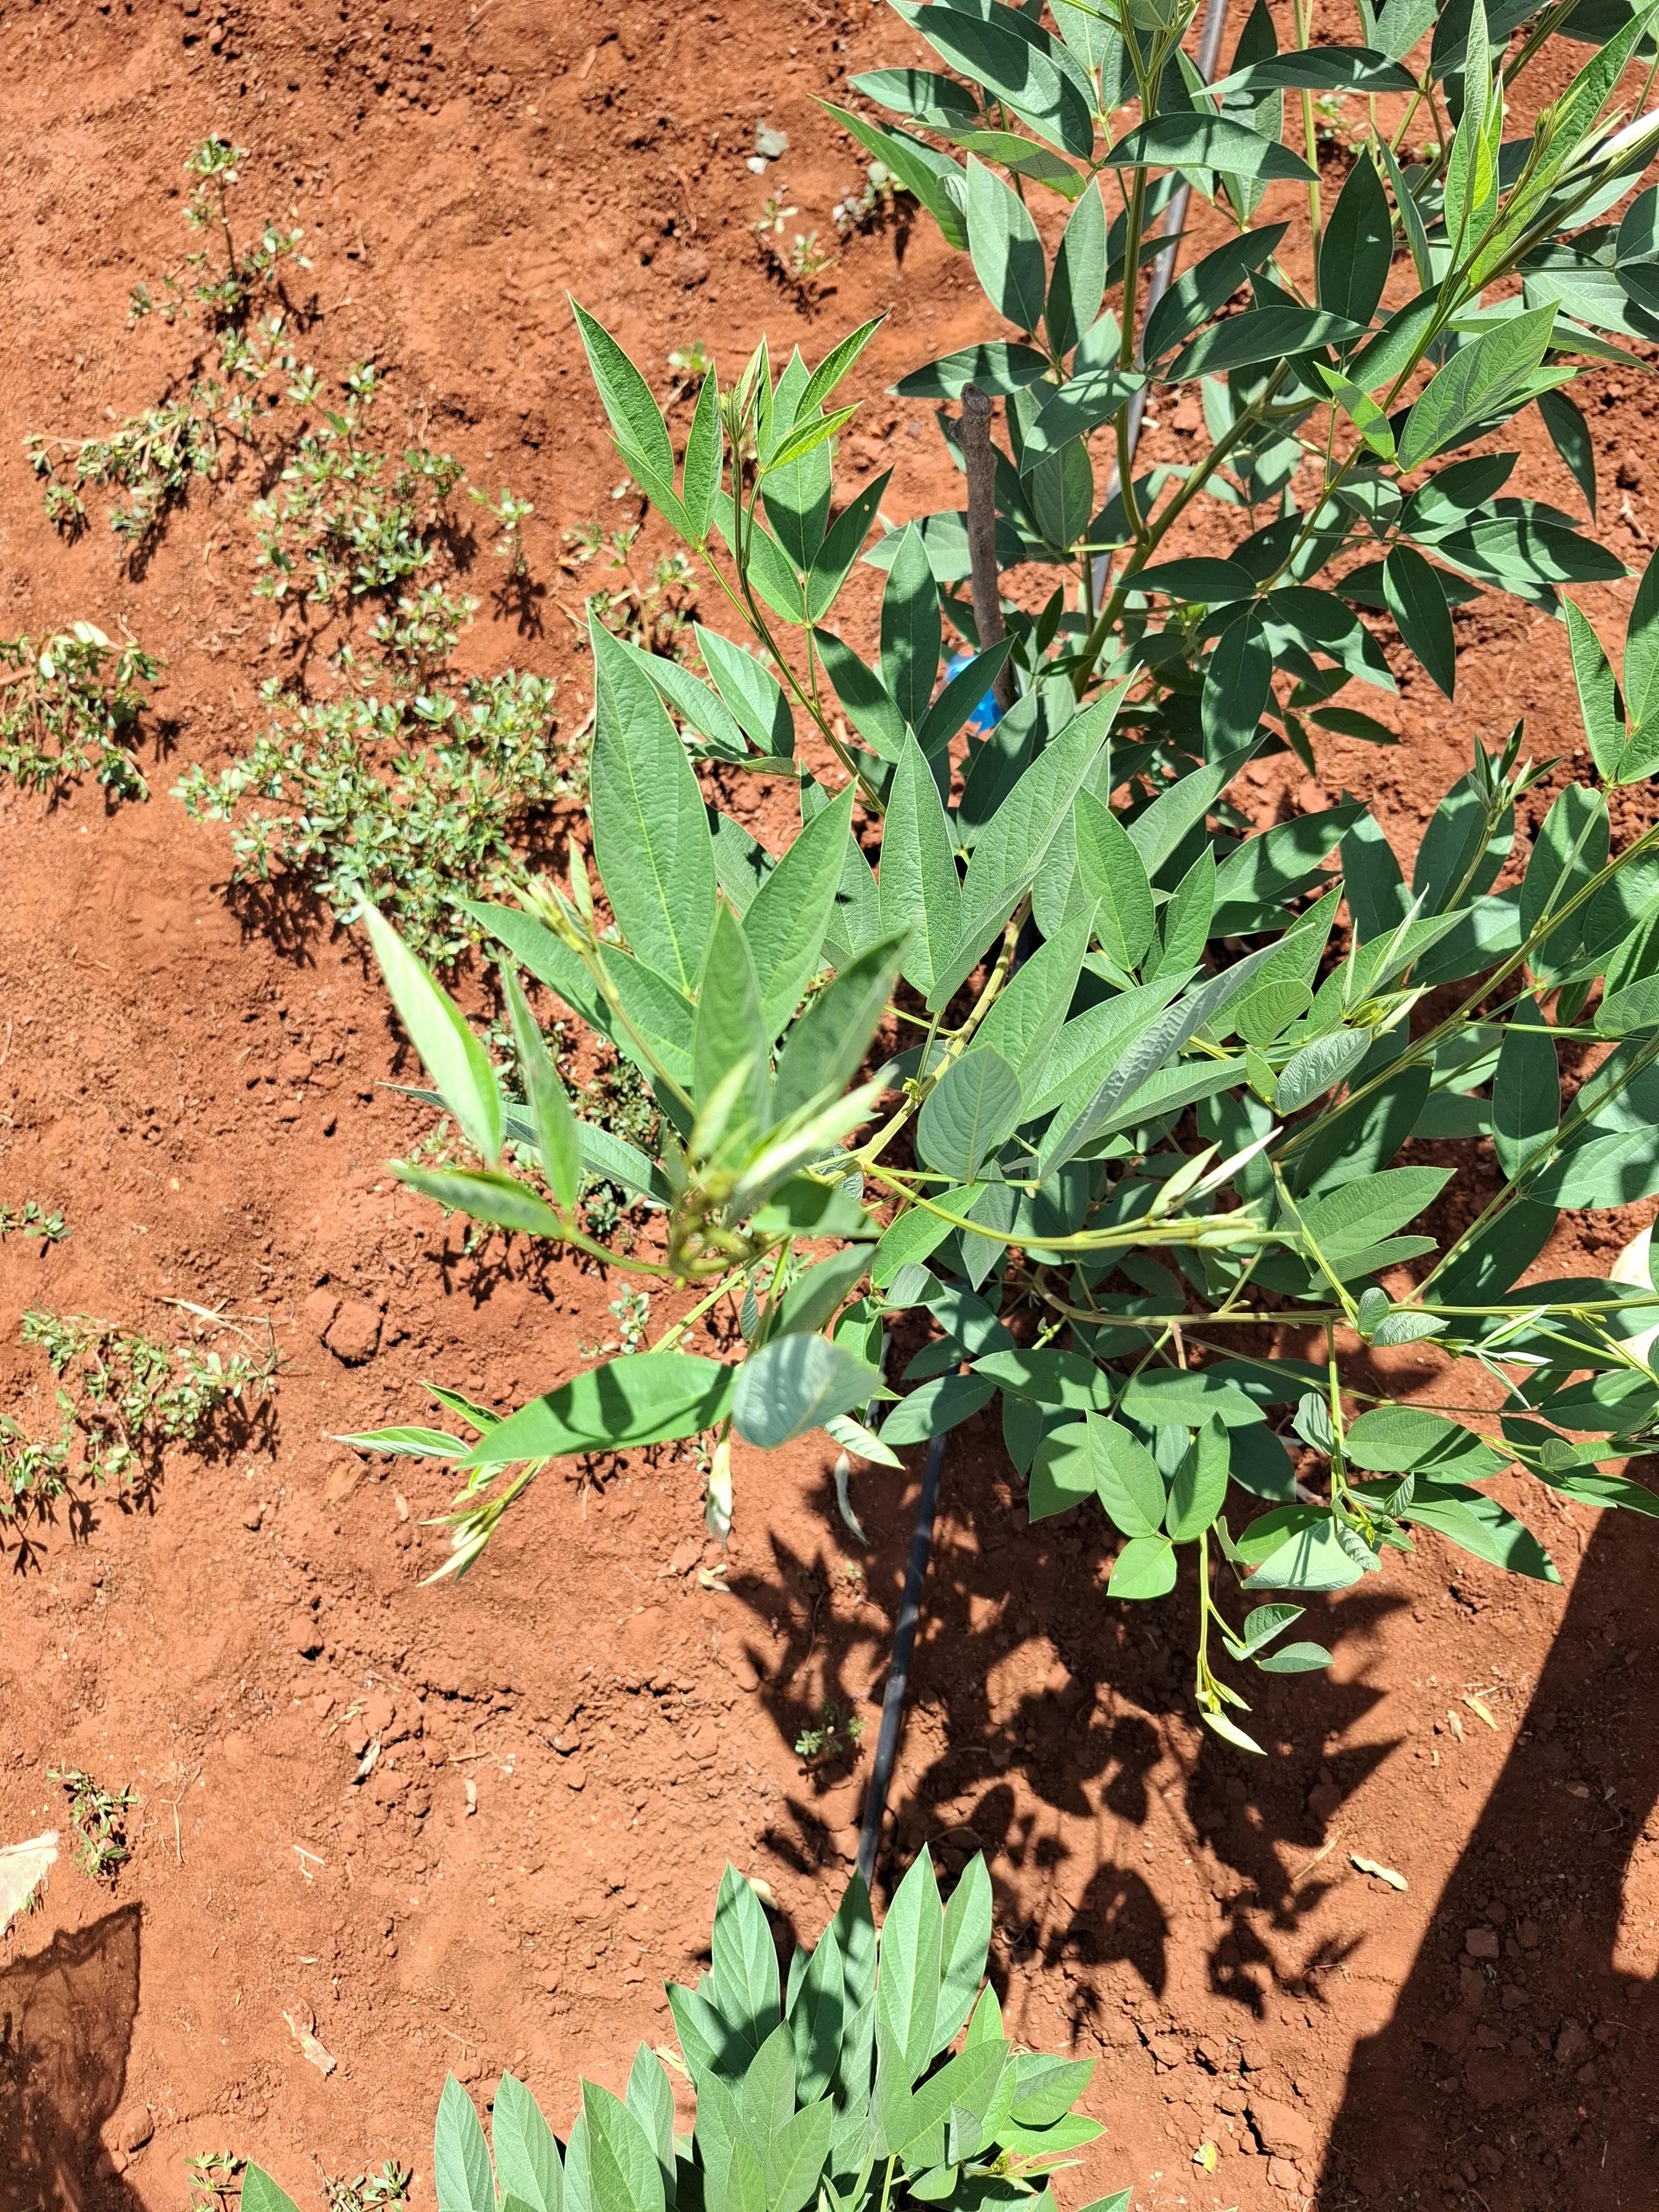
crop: pigeonpea
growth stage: vegetative
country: Kenya
